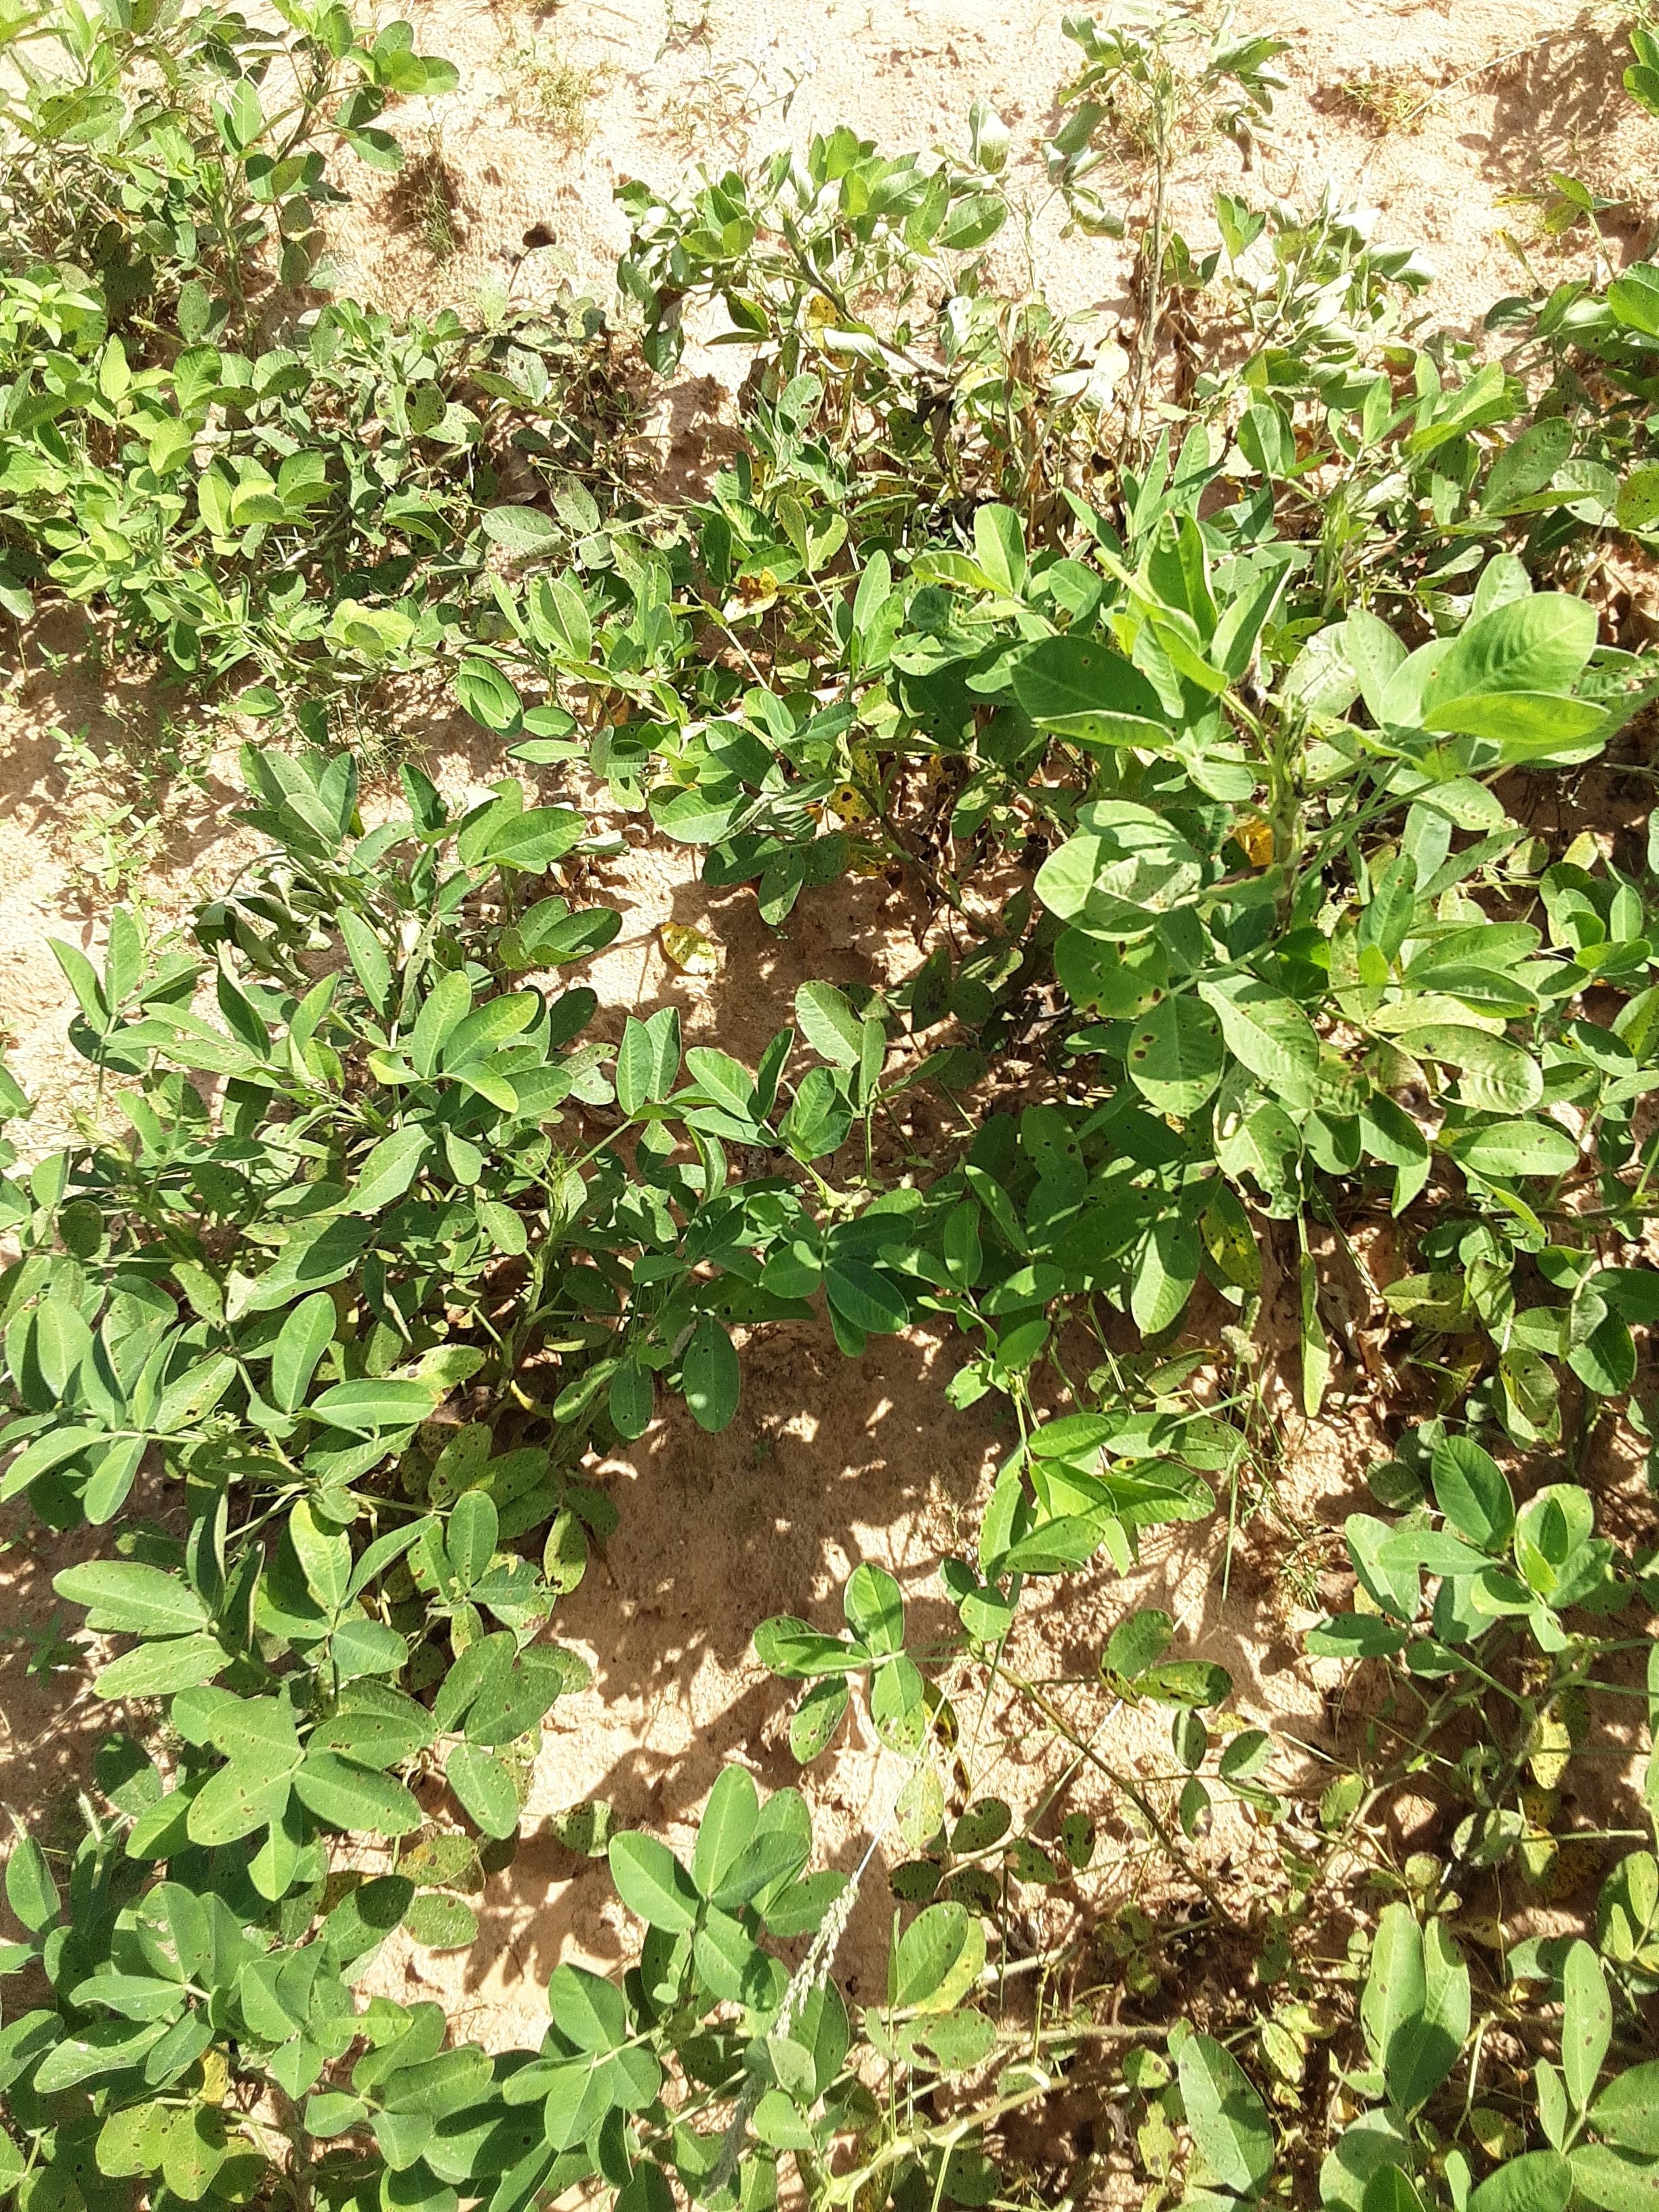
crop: groundnut
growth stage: flowering
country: Senegal
